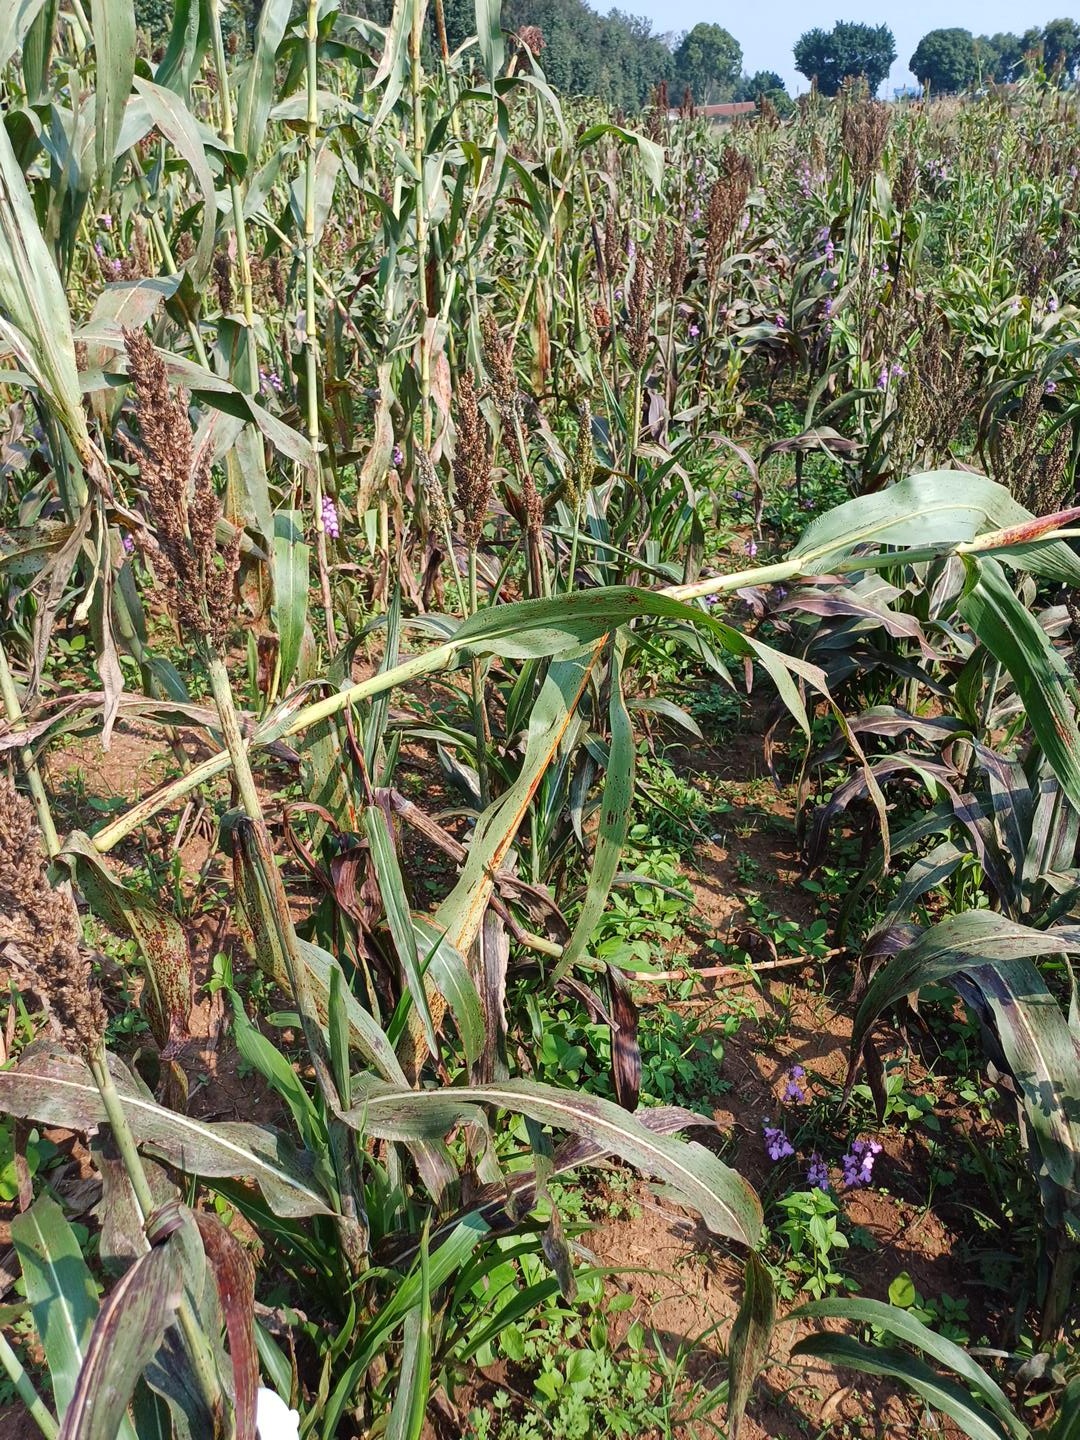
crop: sorghum
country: Kenya
